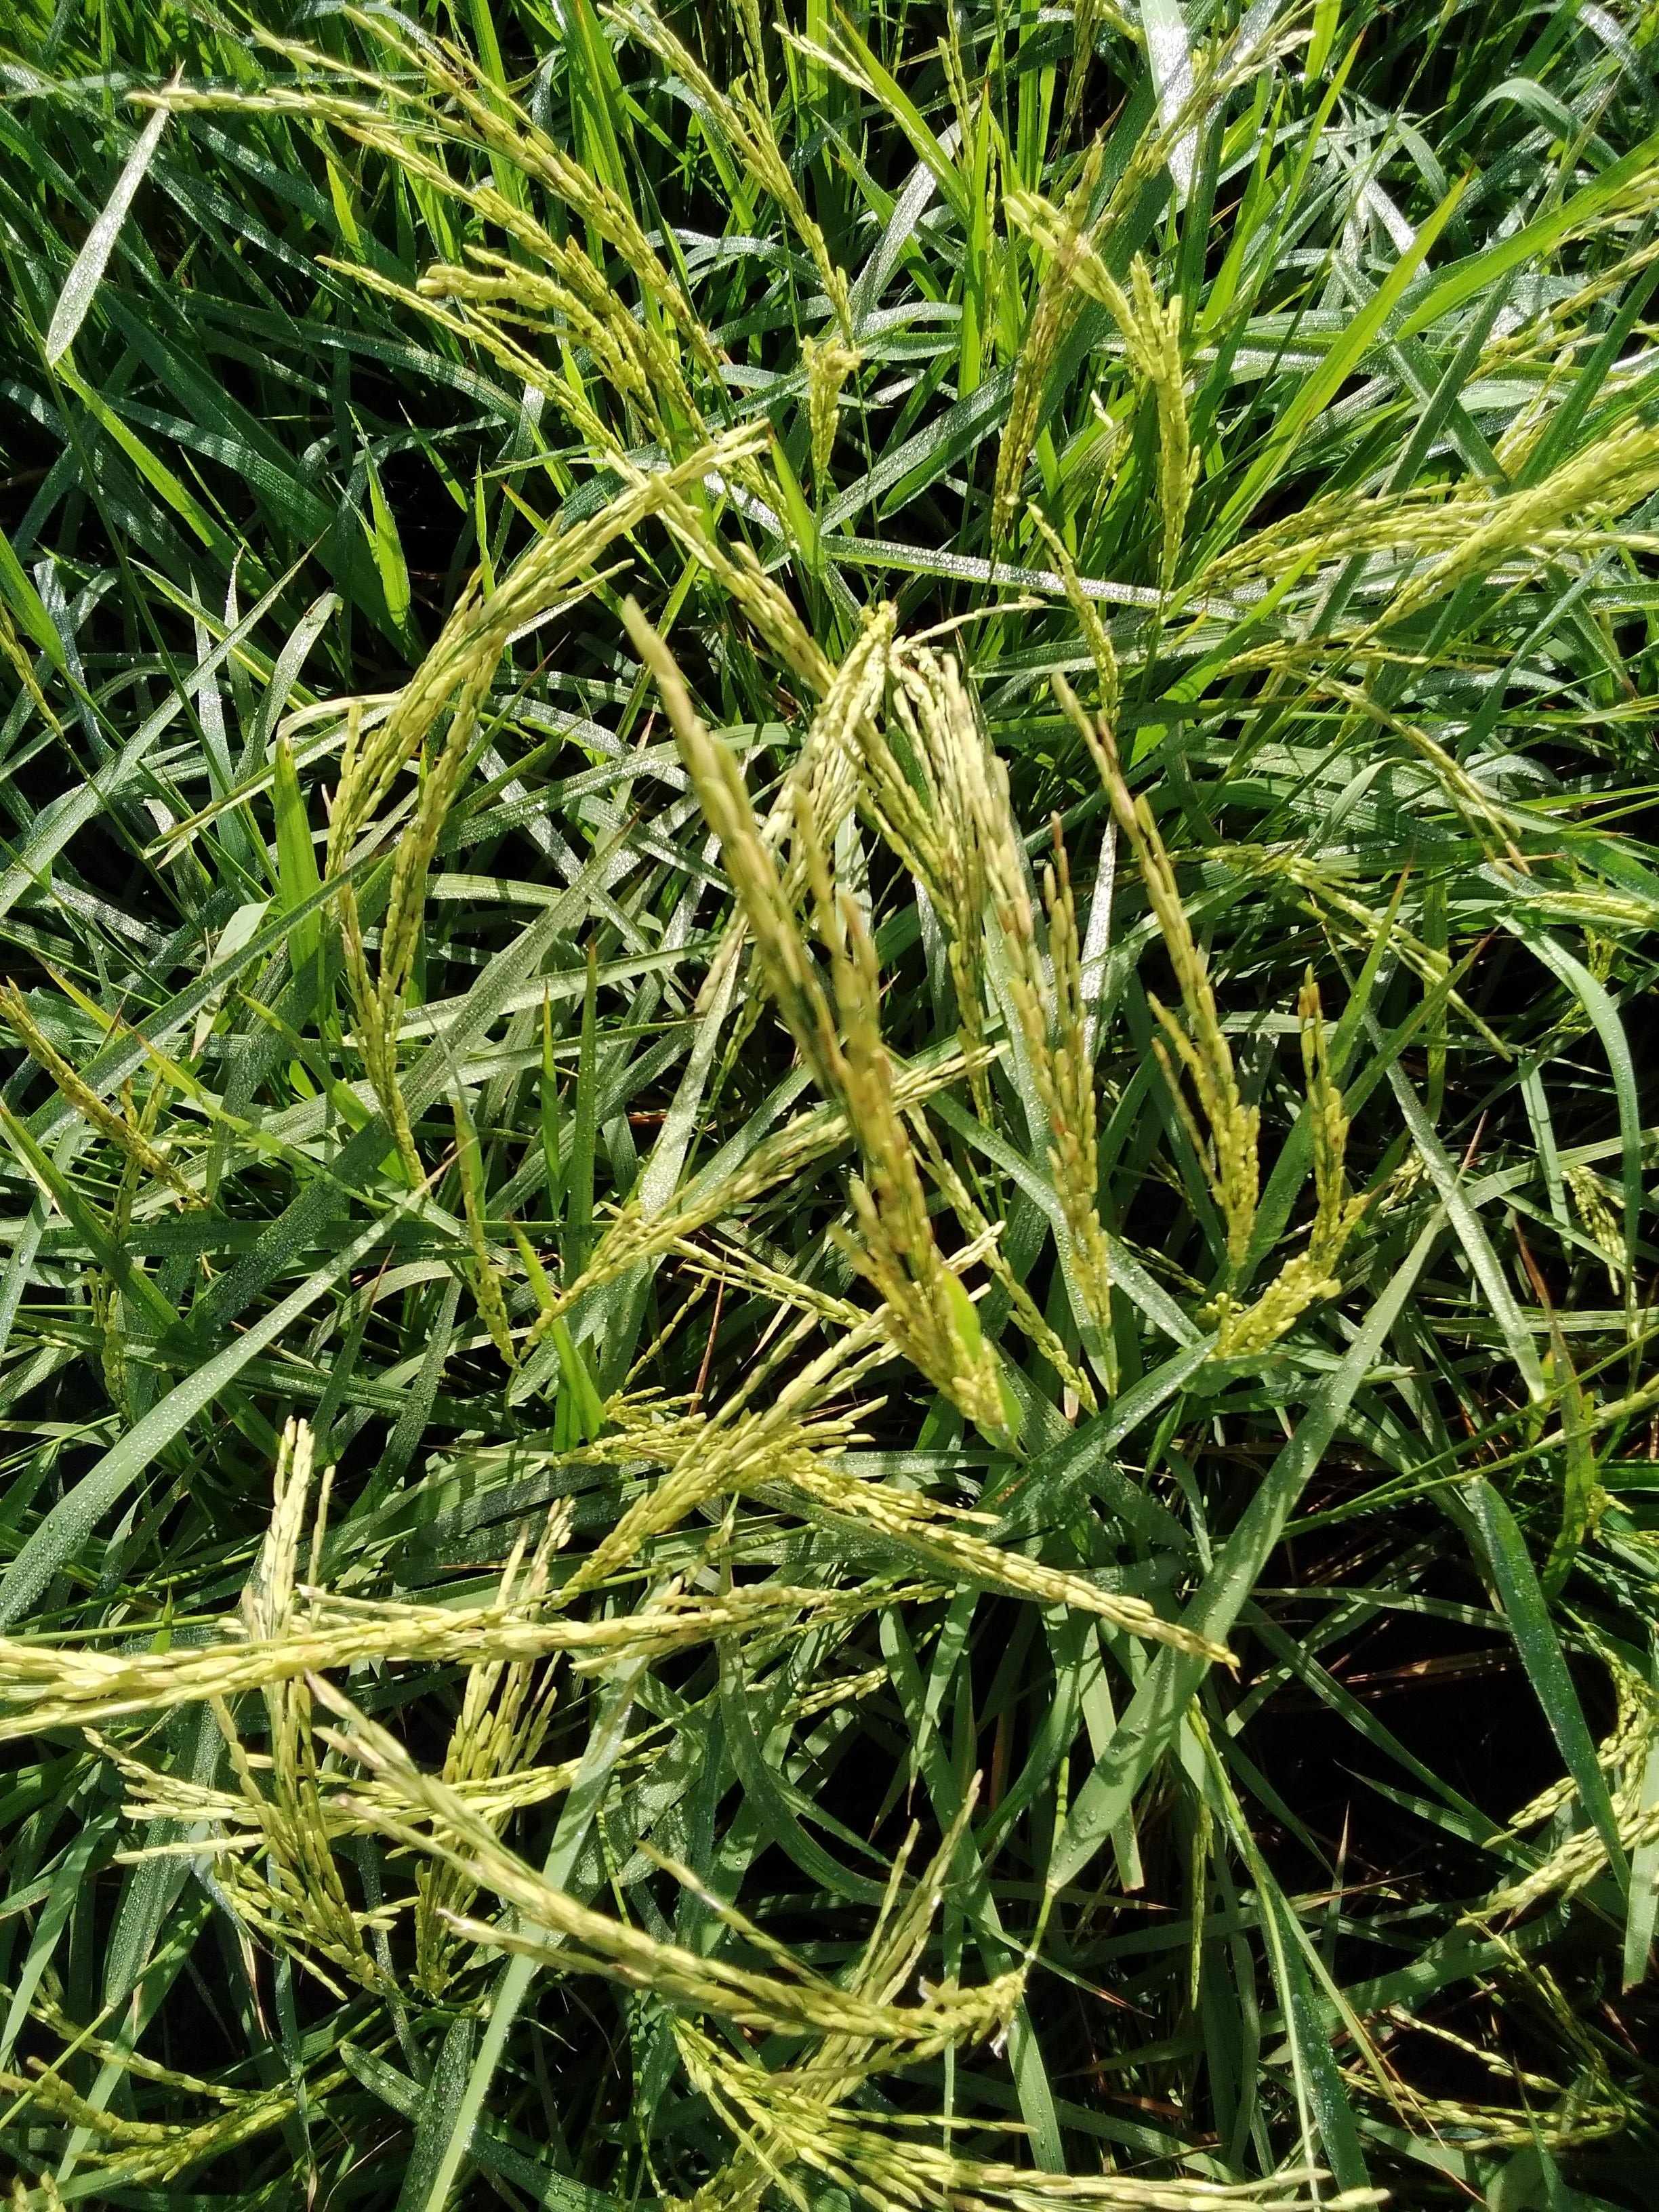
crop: rice
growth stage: flowering
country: Senegal
